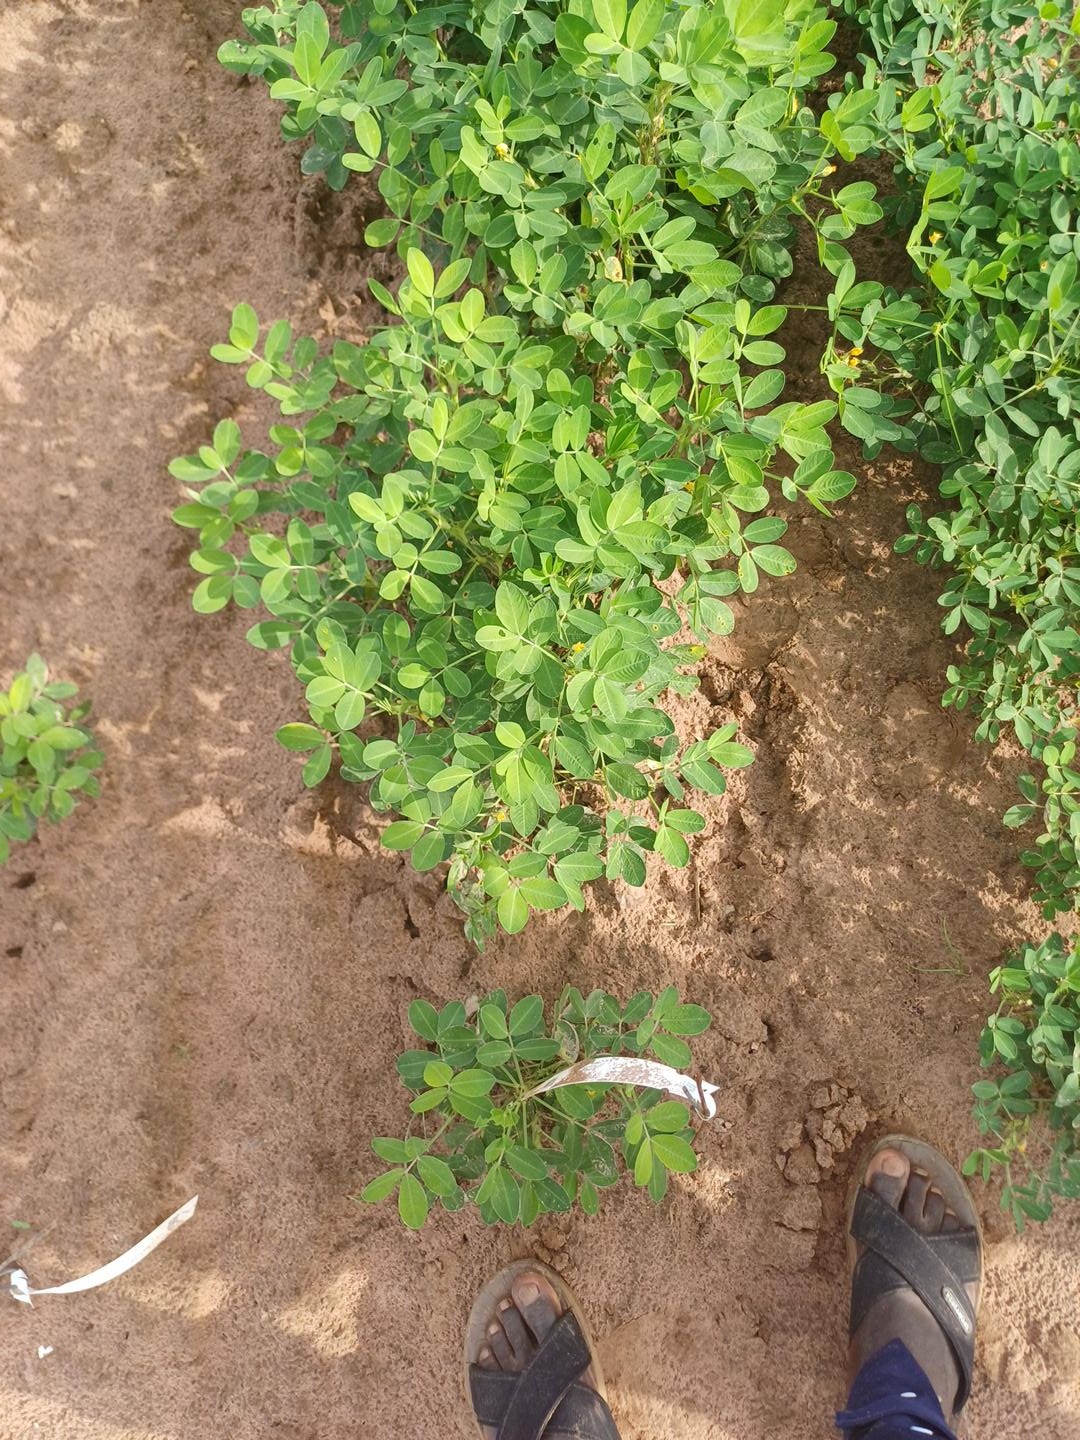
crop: groundnut
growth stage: flowering
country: Senegal
